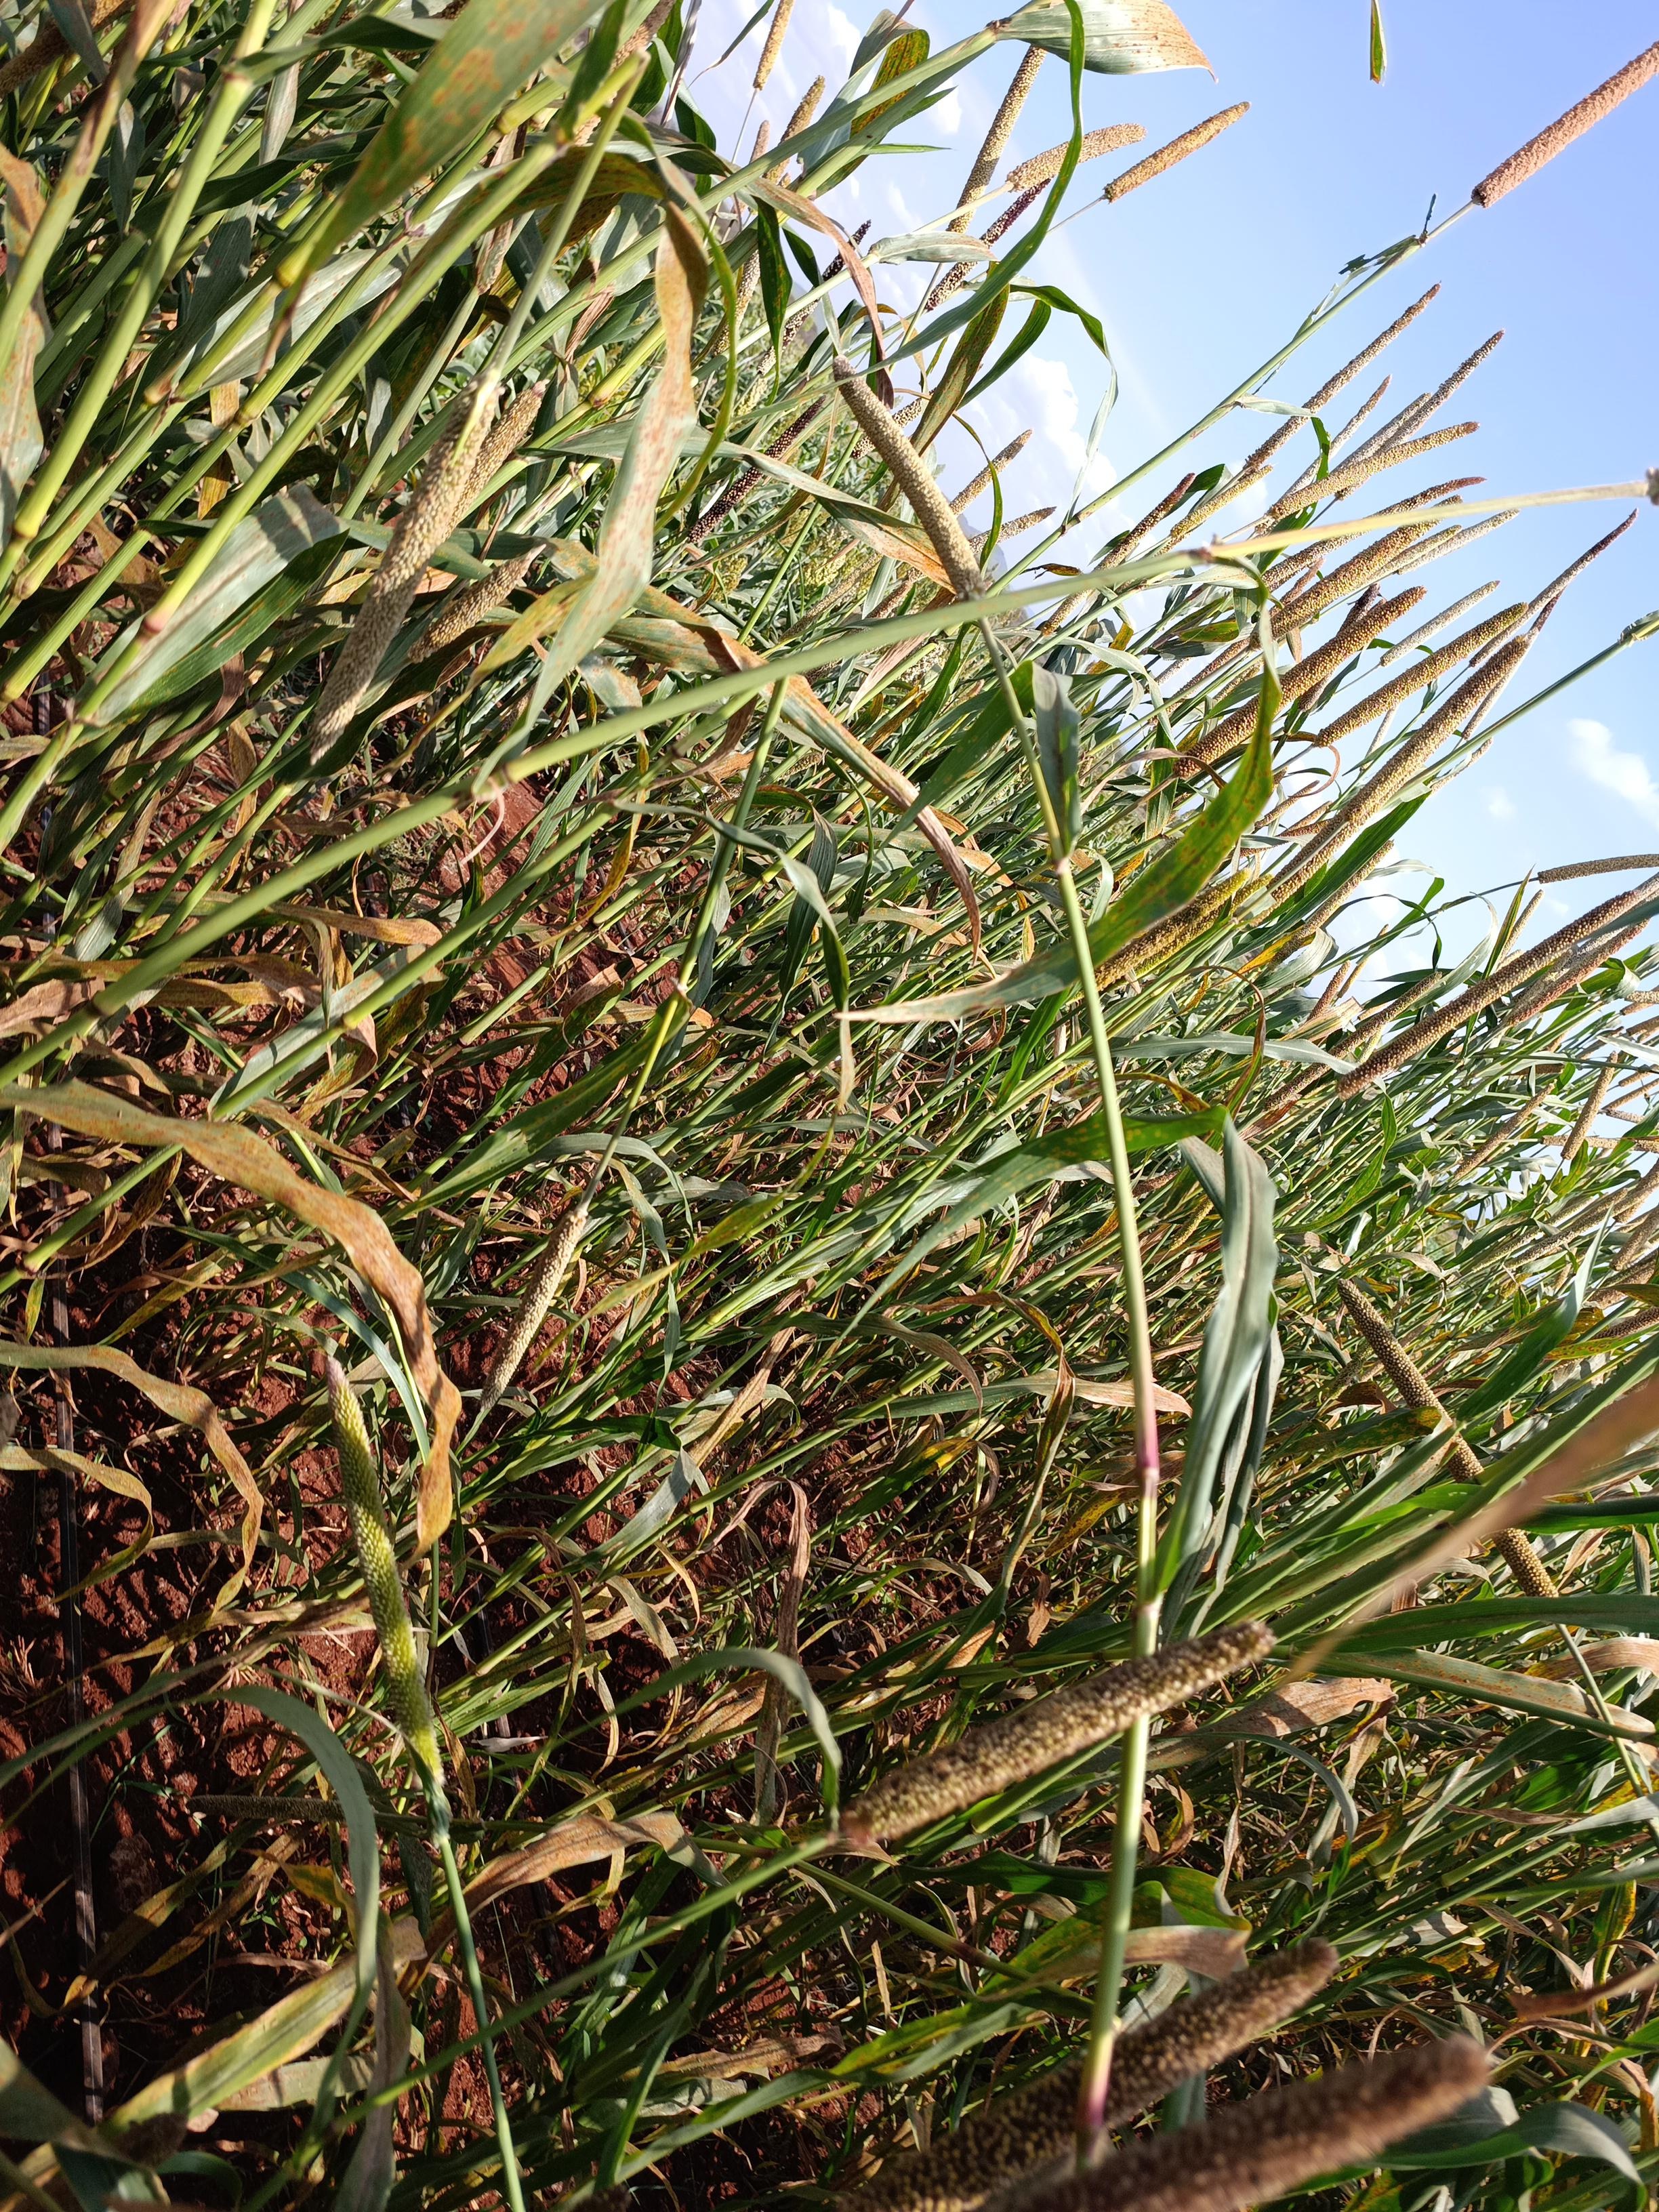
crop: pearl millet
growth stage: filling grain
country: Kenya
